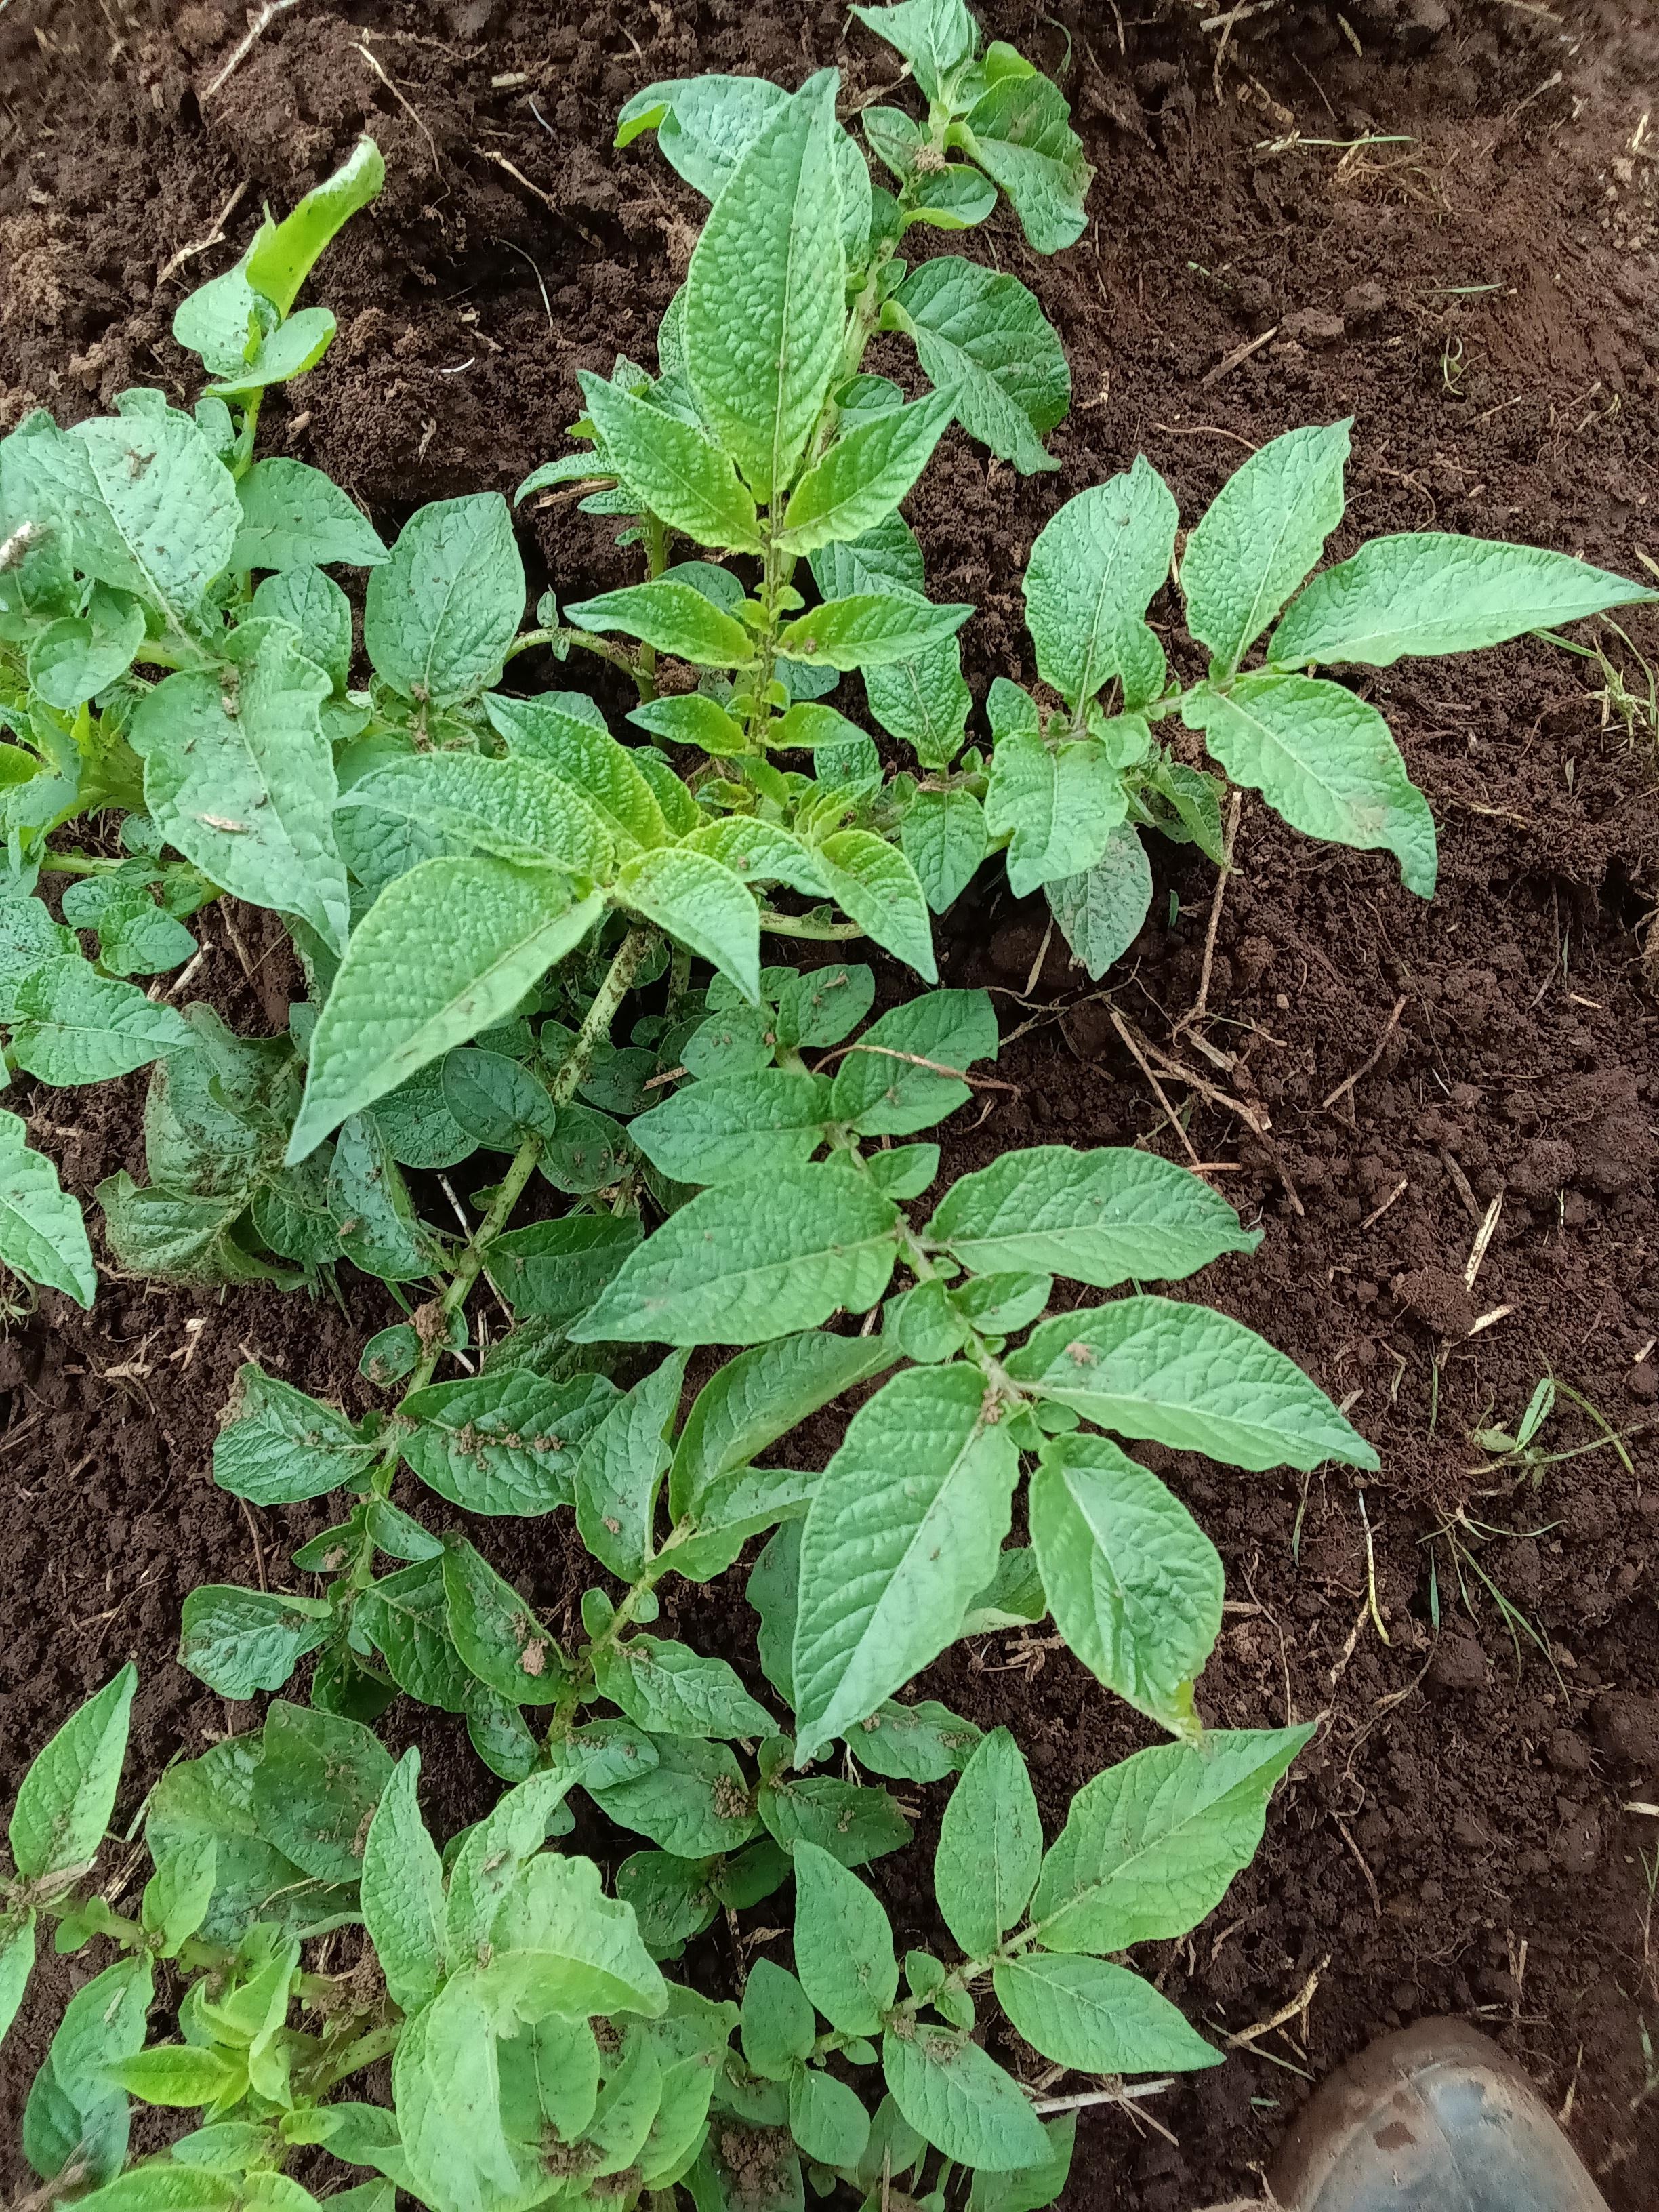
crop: potato
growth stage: vegetative
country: Kenya
